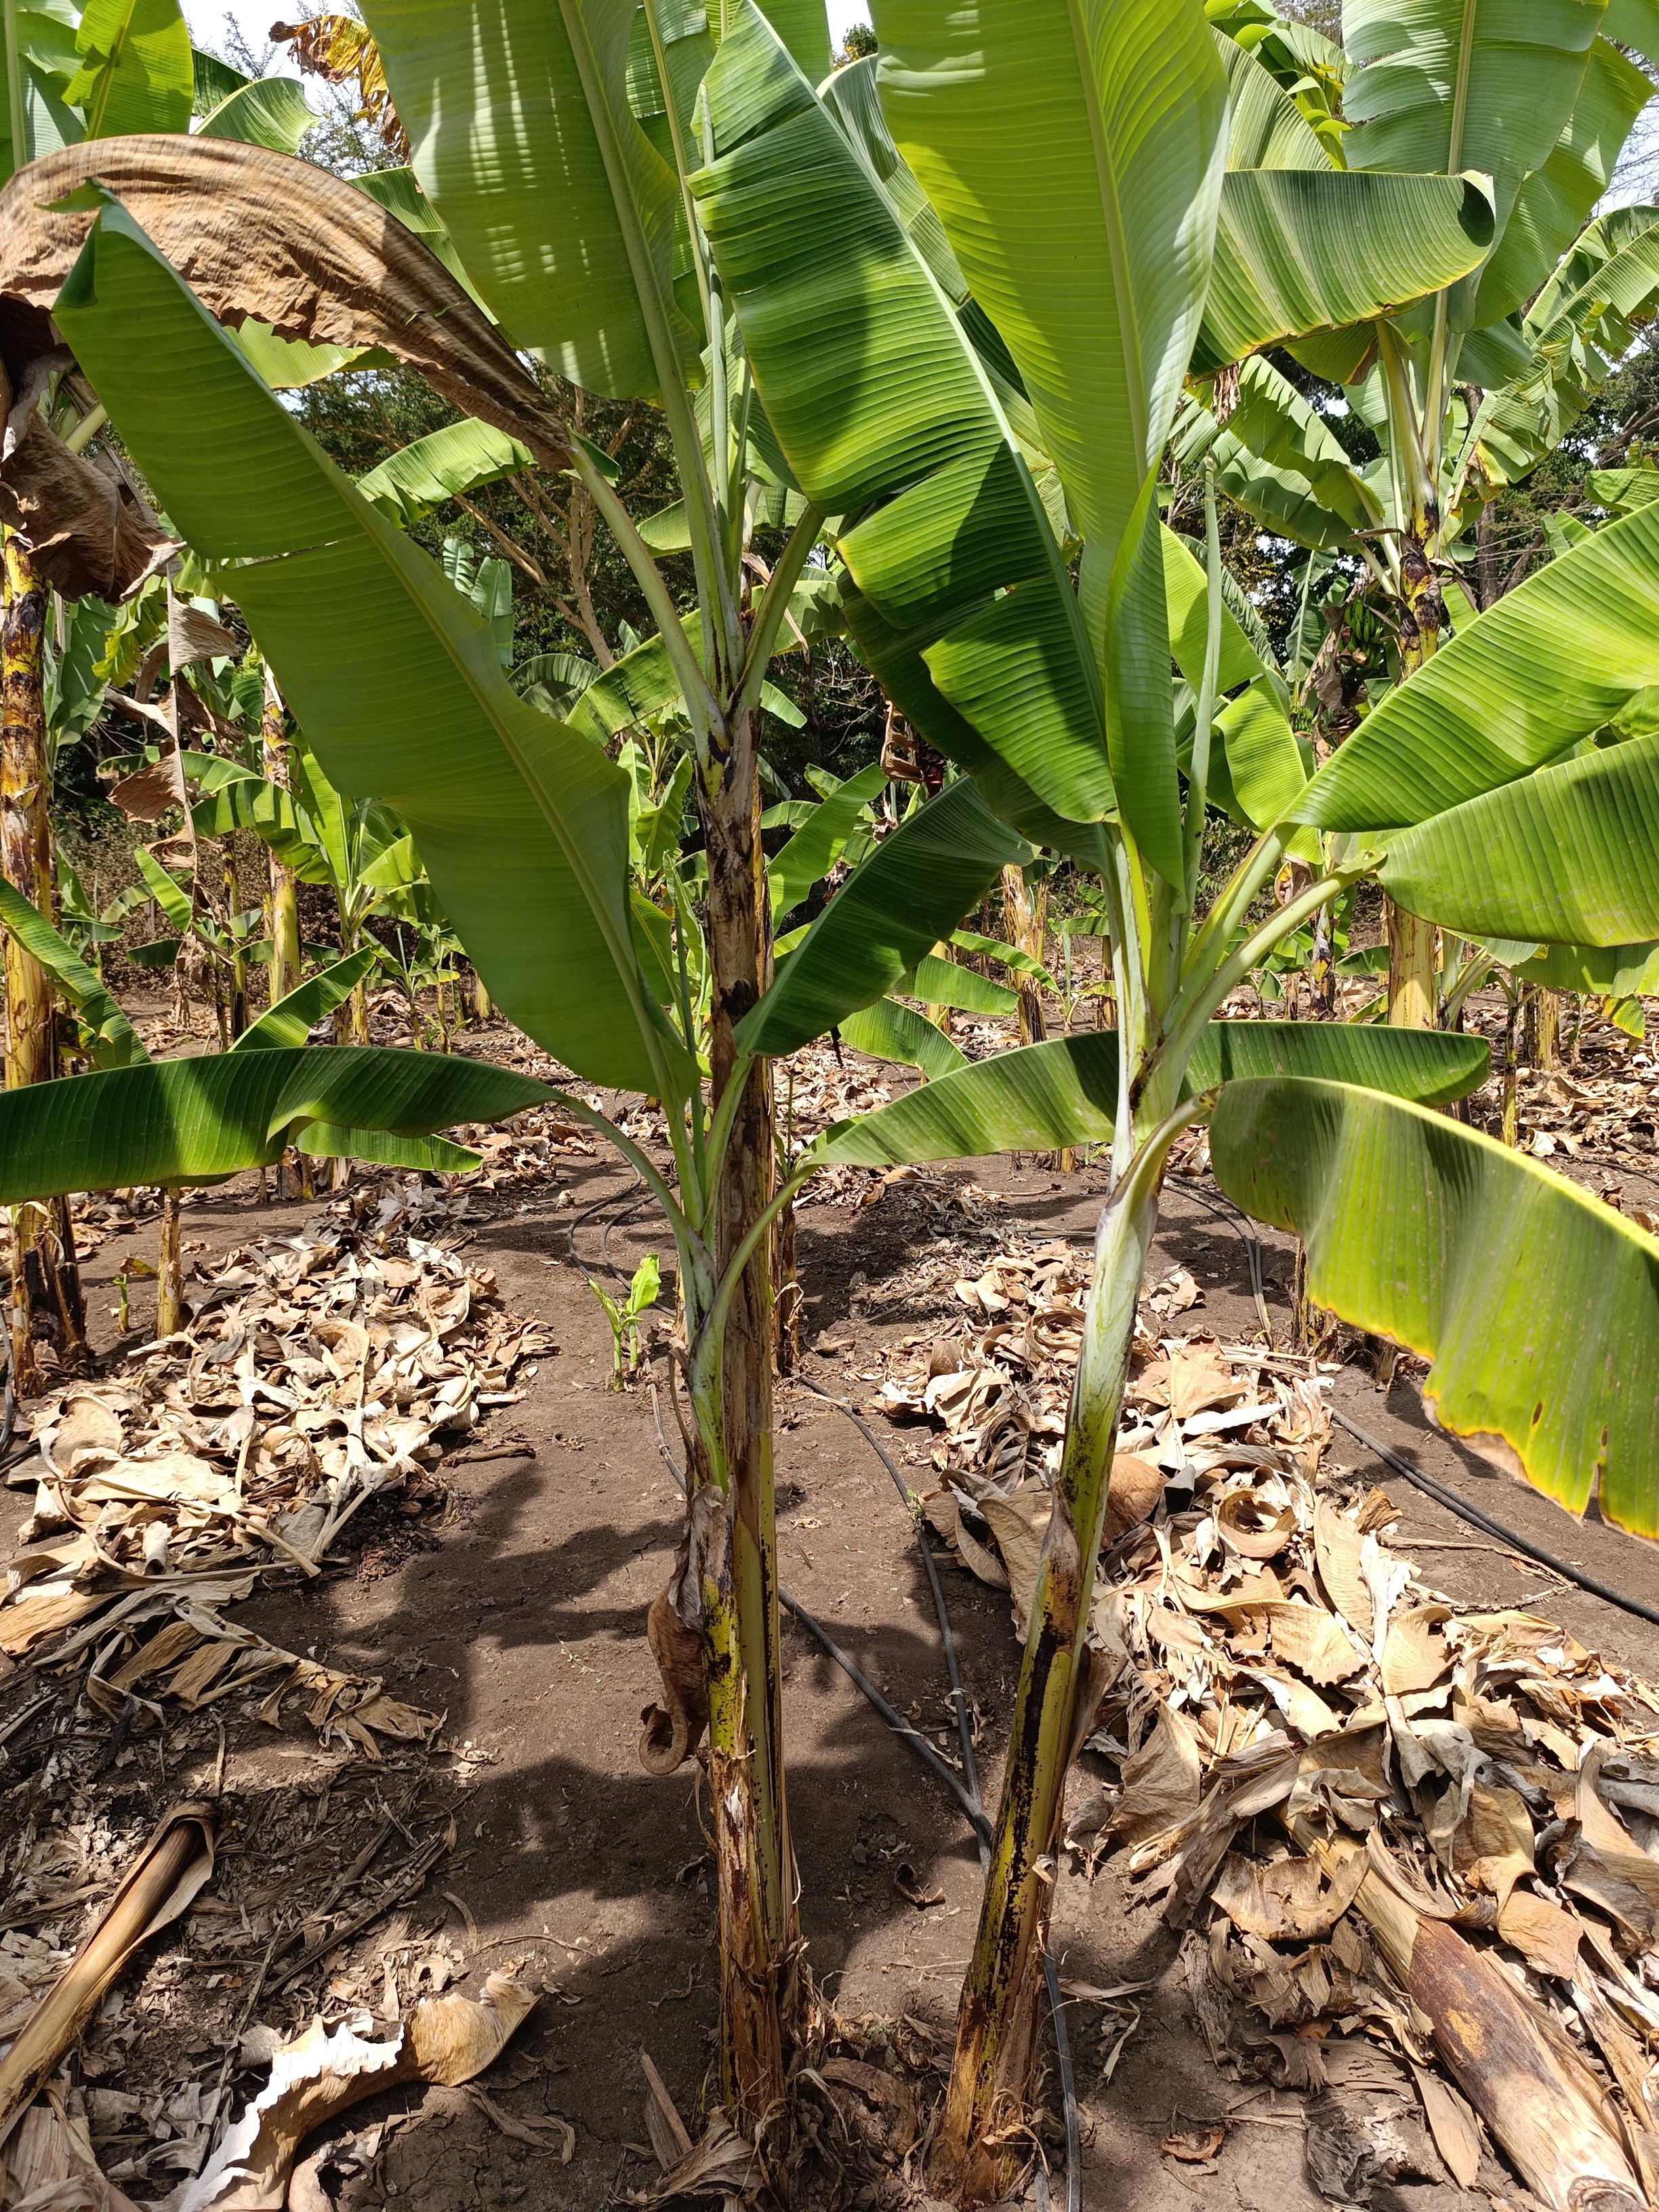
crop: banana
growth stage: vegetative
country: Tanzania
